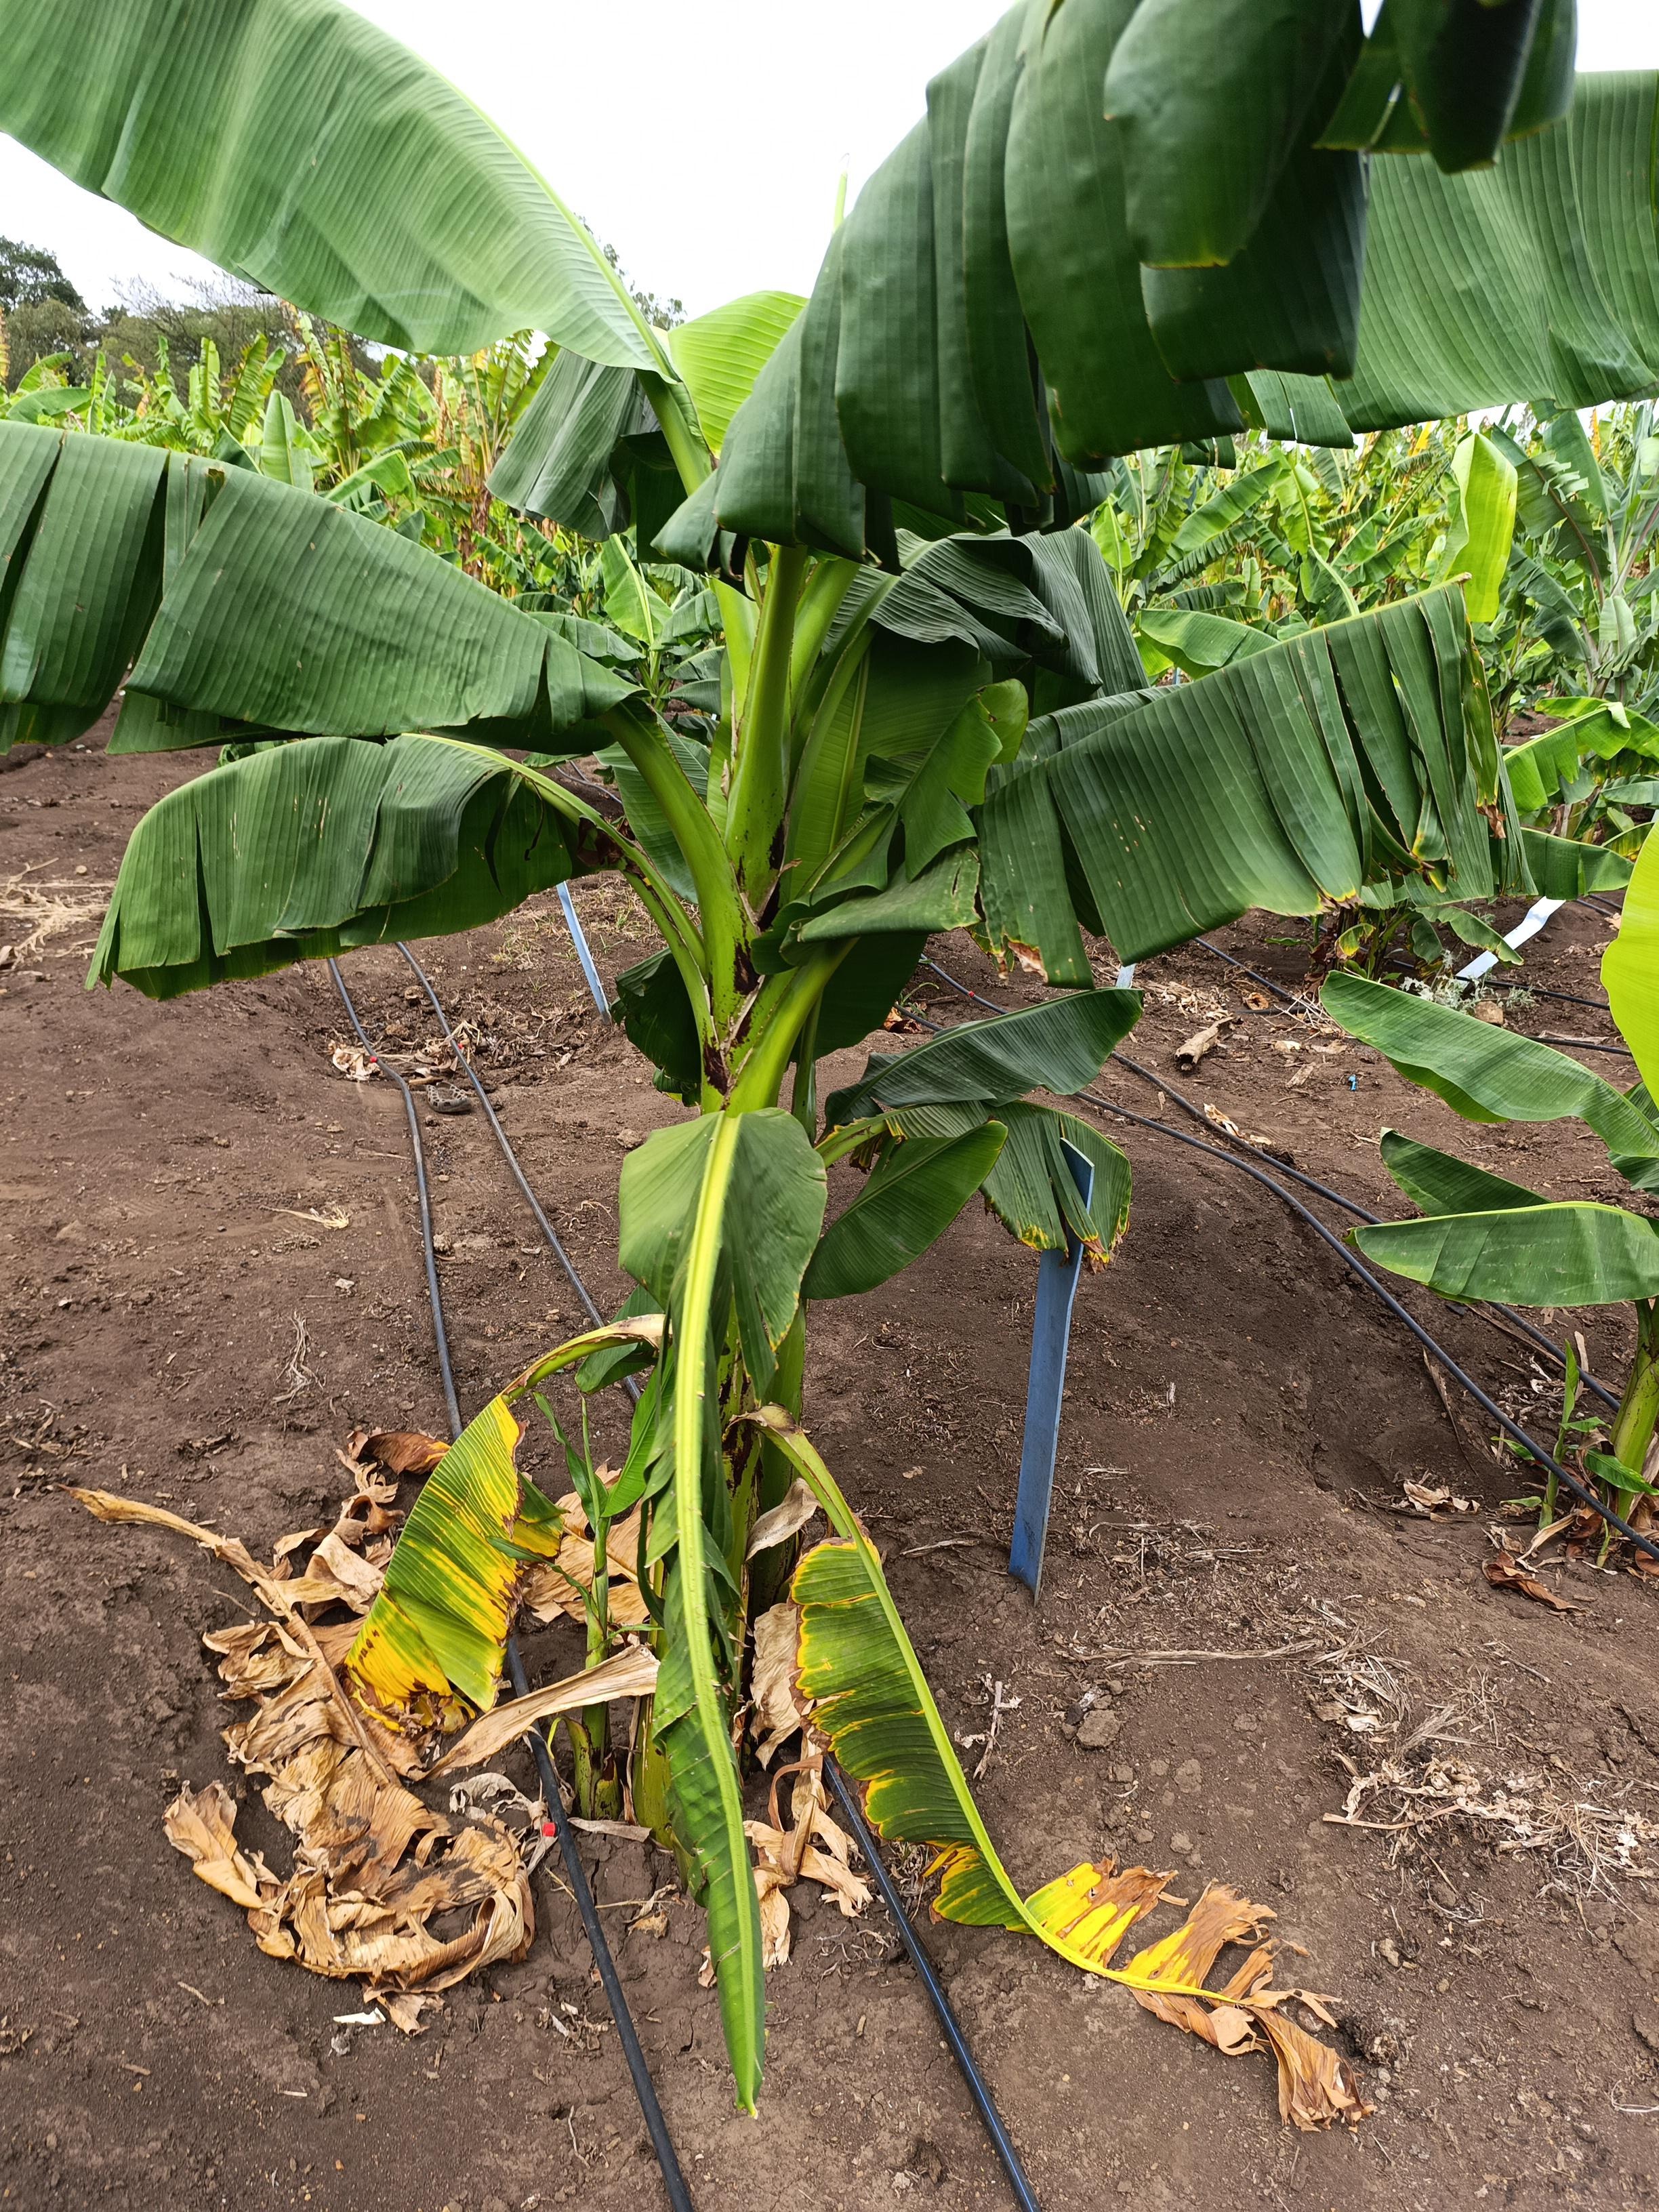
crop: banana
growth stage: vegetative
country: Tanzania
